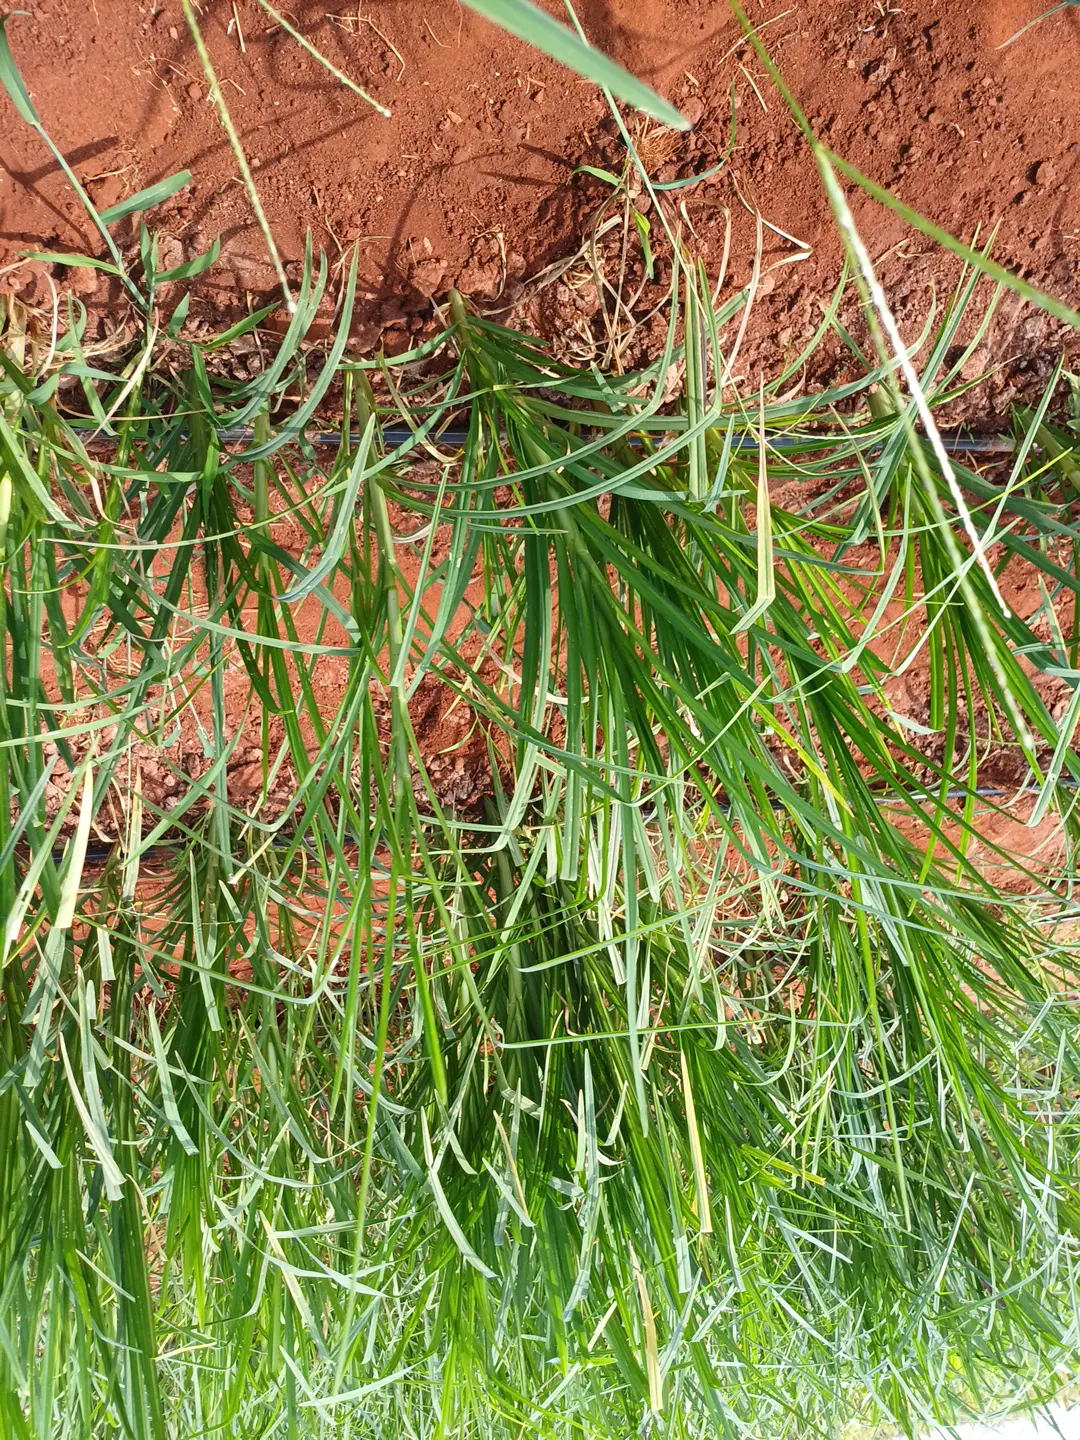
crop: finger millet
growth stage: flowering
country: Kenya
